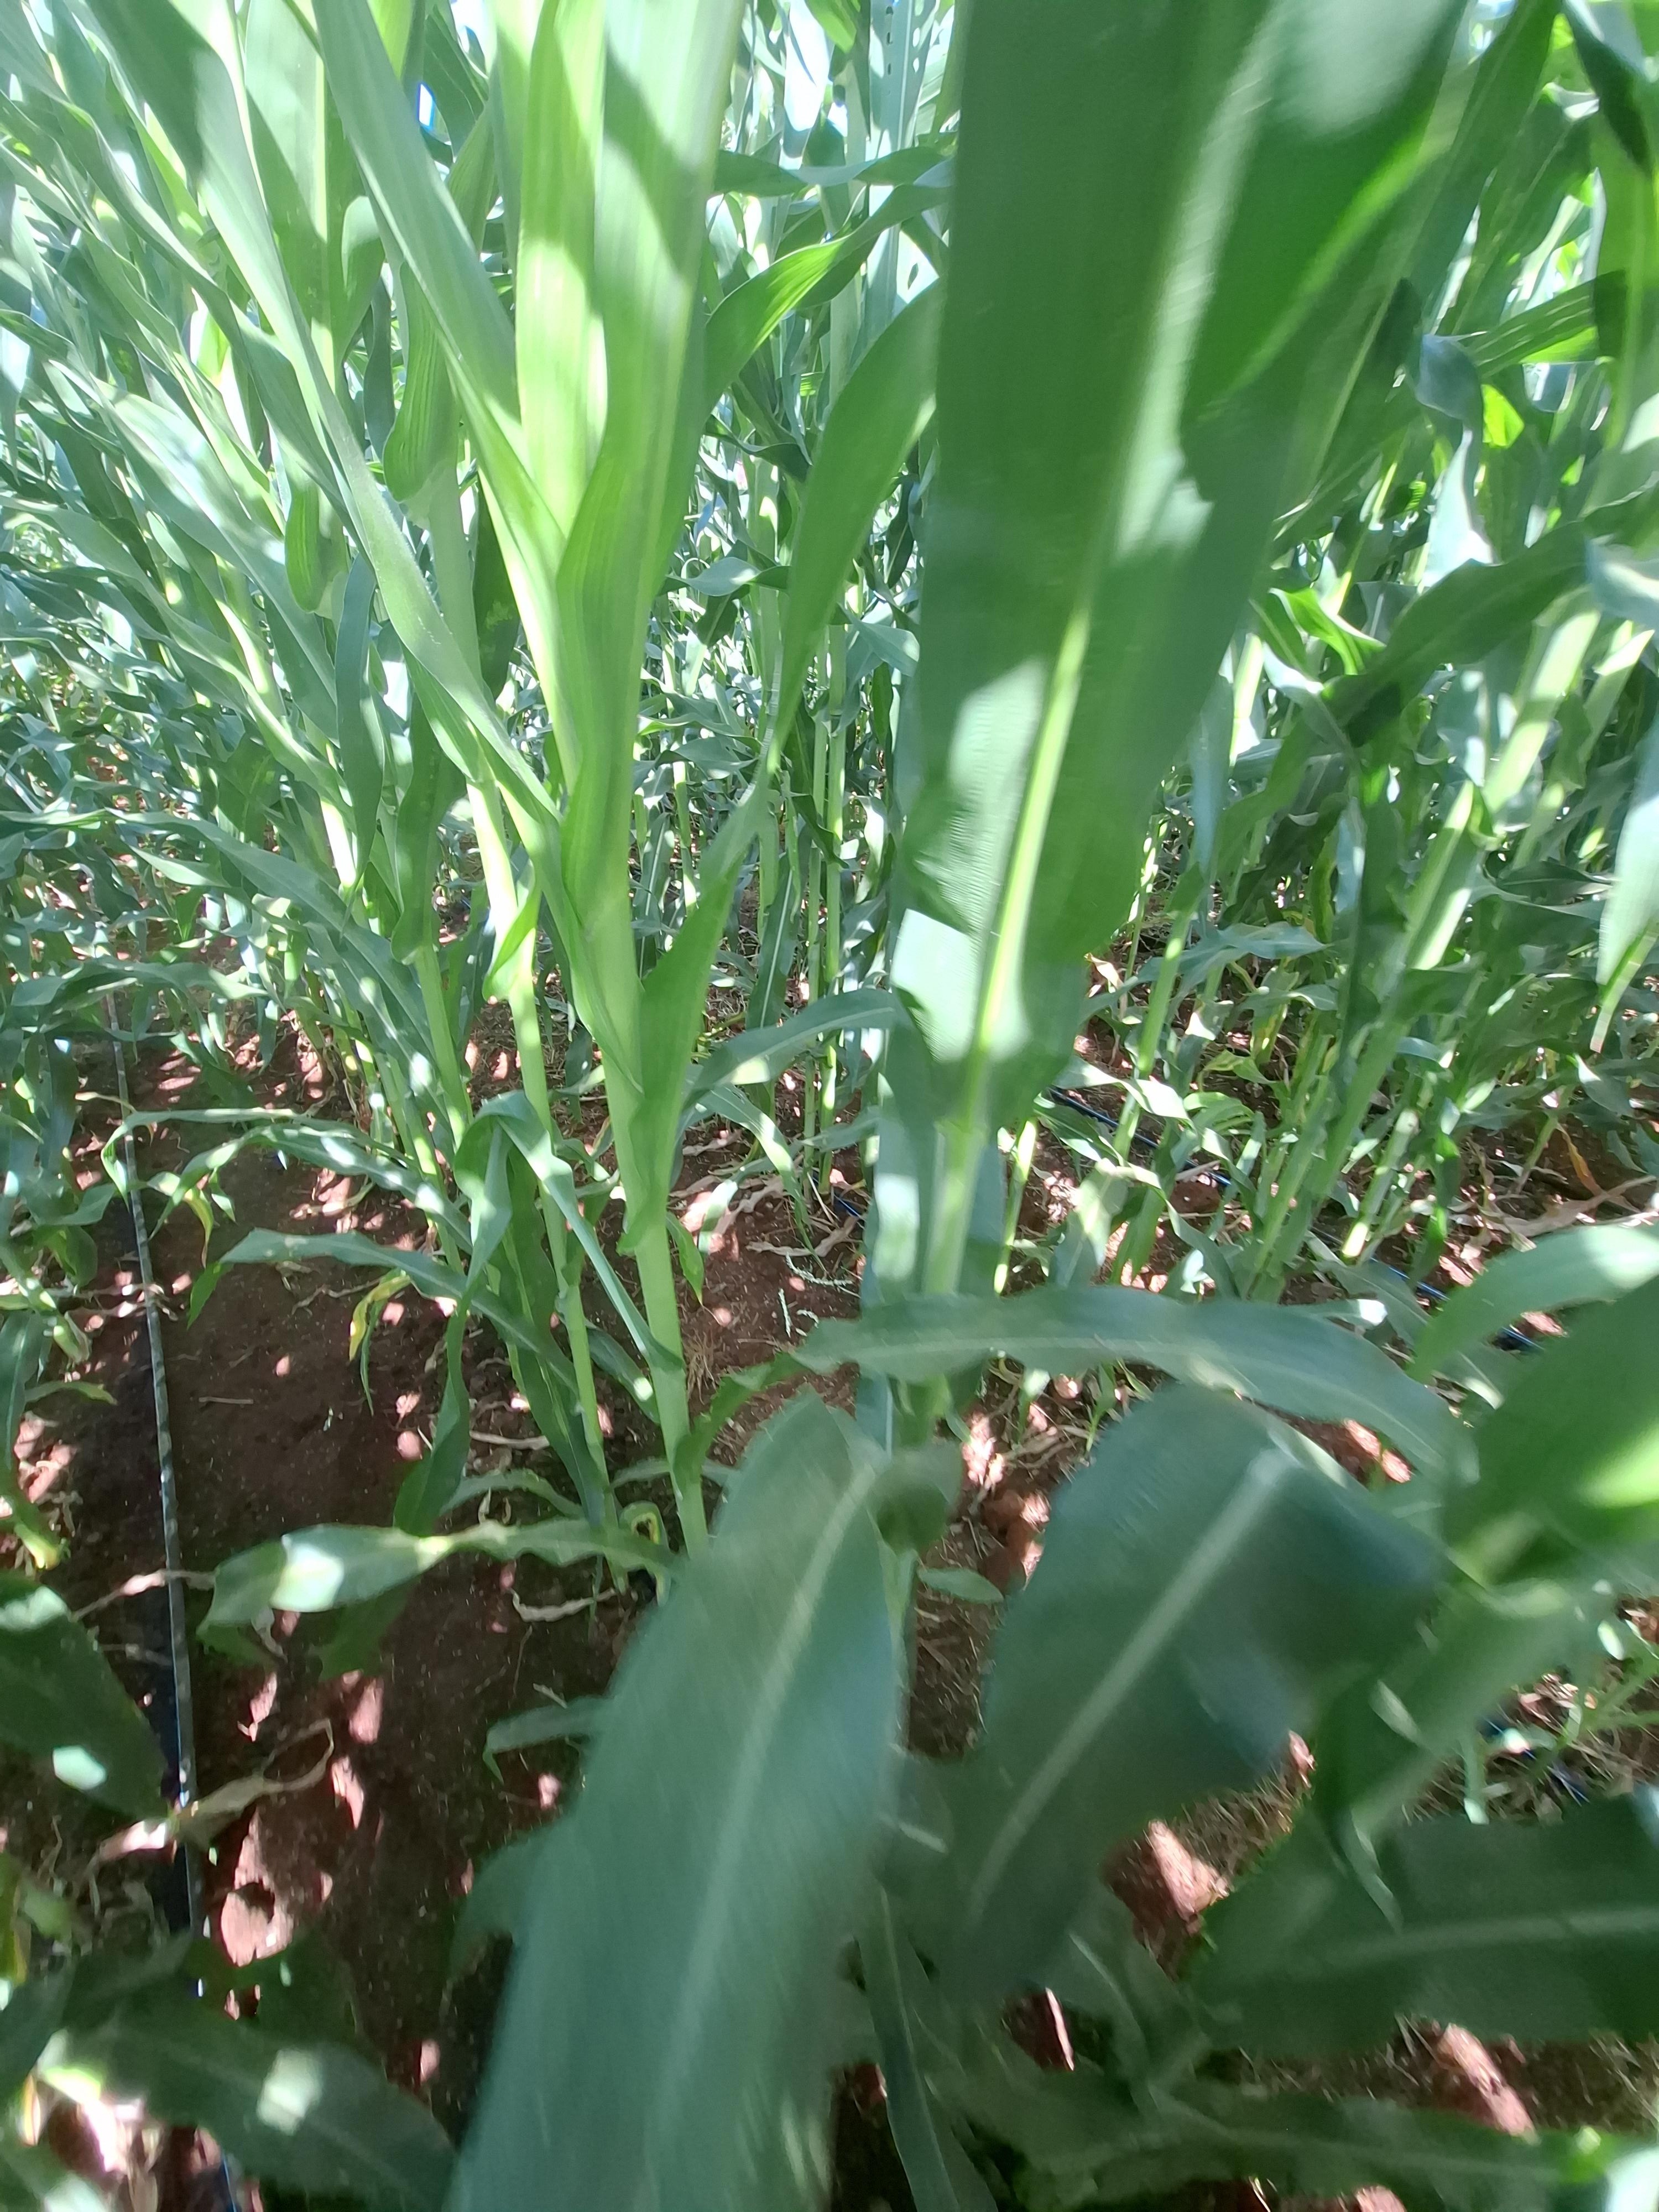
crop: maize
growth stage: flowering
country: Kenya
